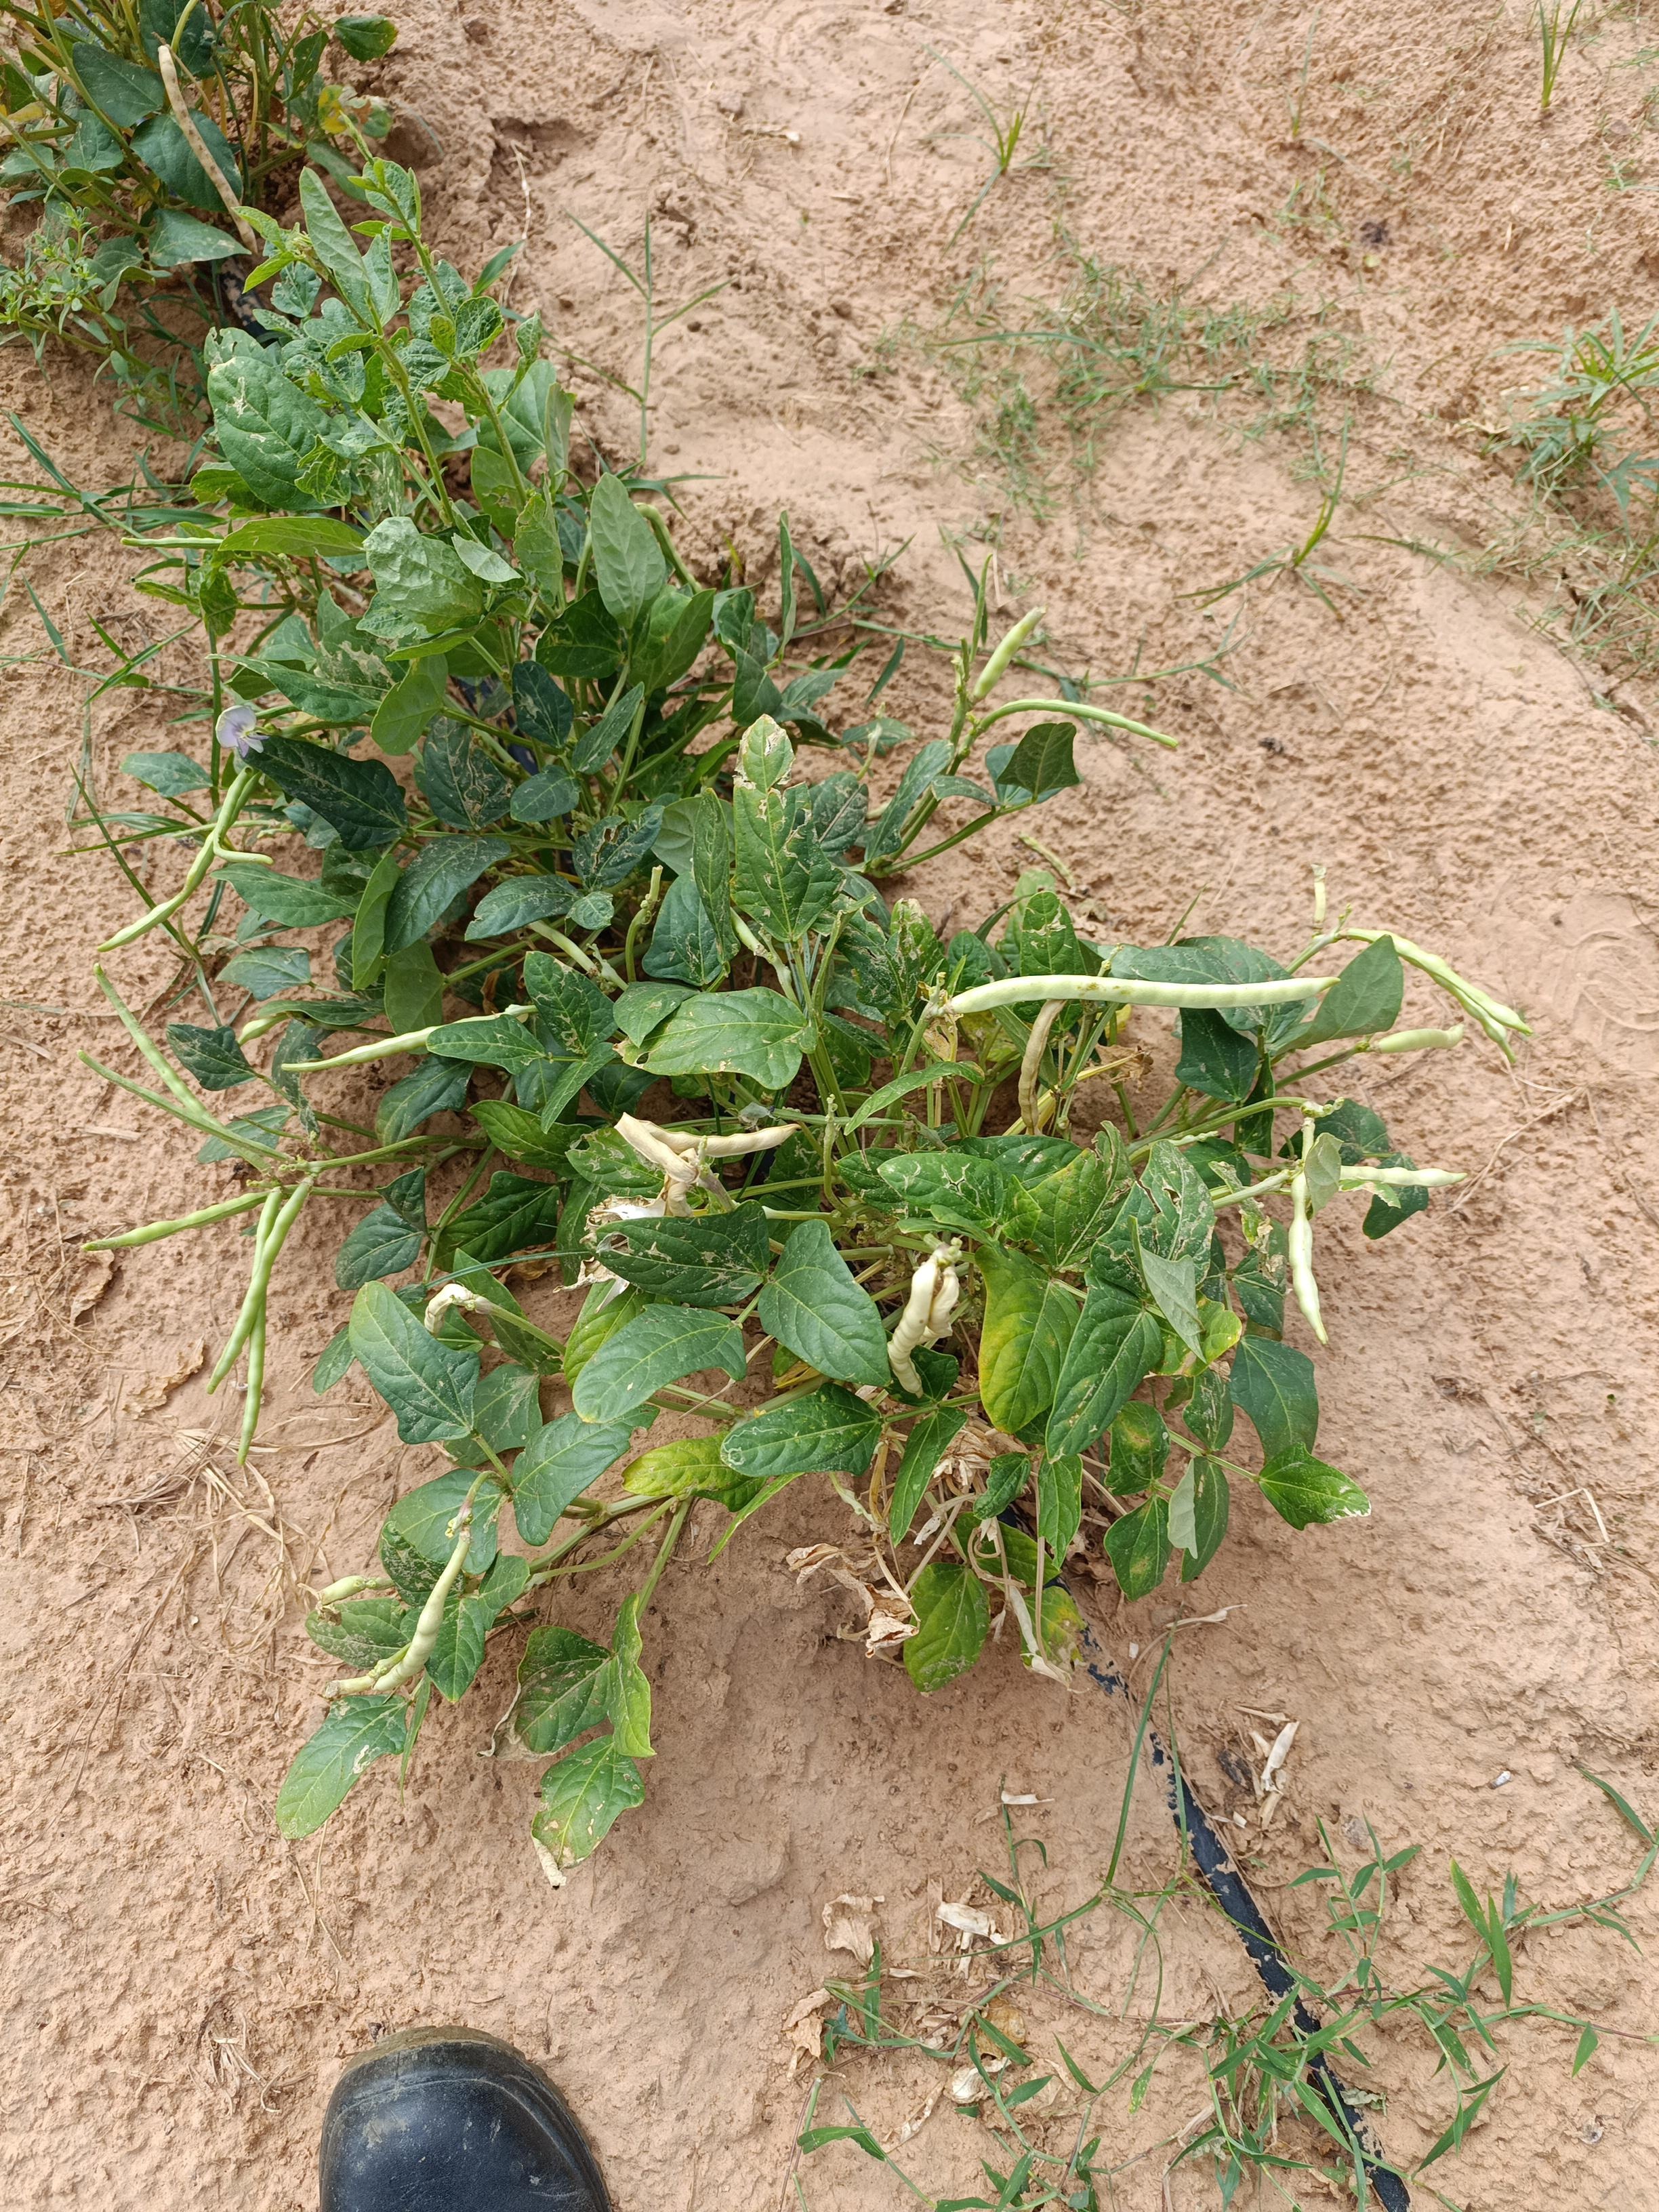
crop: cowpea
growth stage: development pod
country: Nigeria
